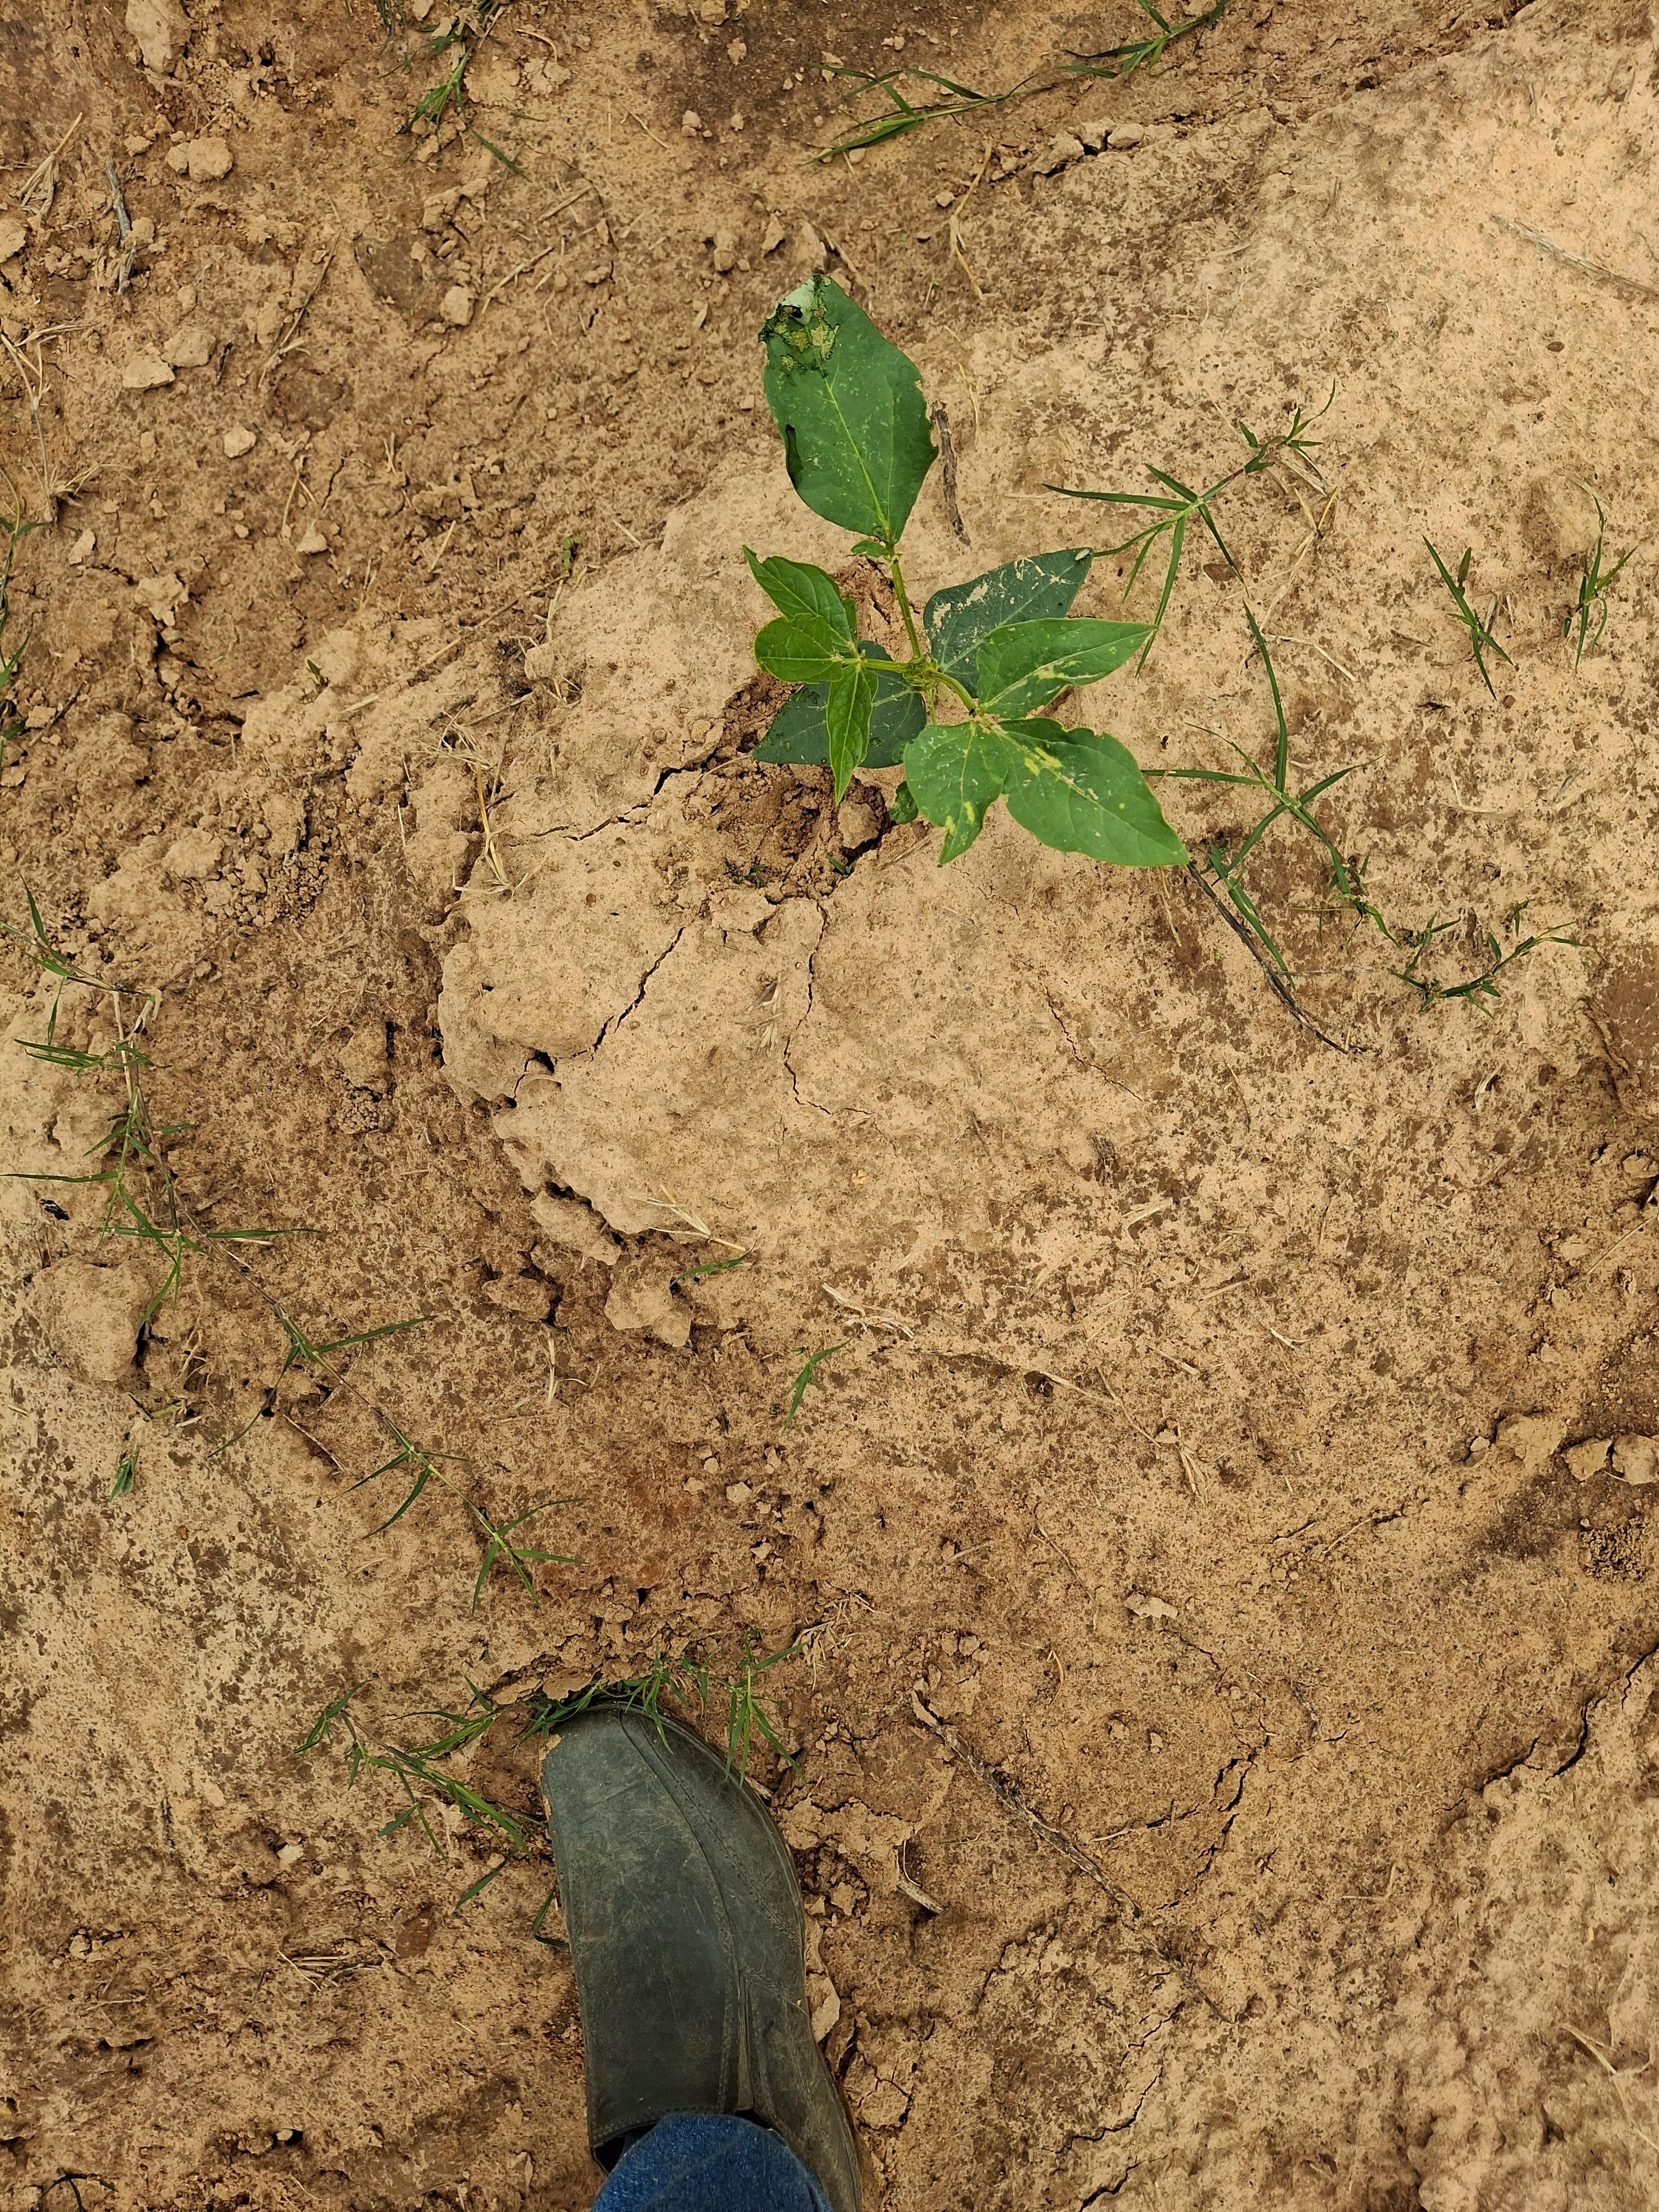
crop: cowpea
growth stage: emergence
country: Nigeria
